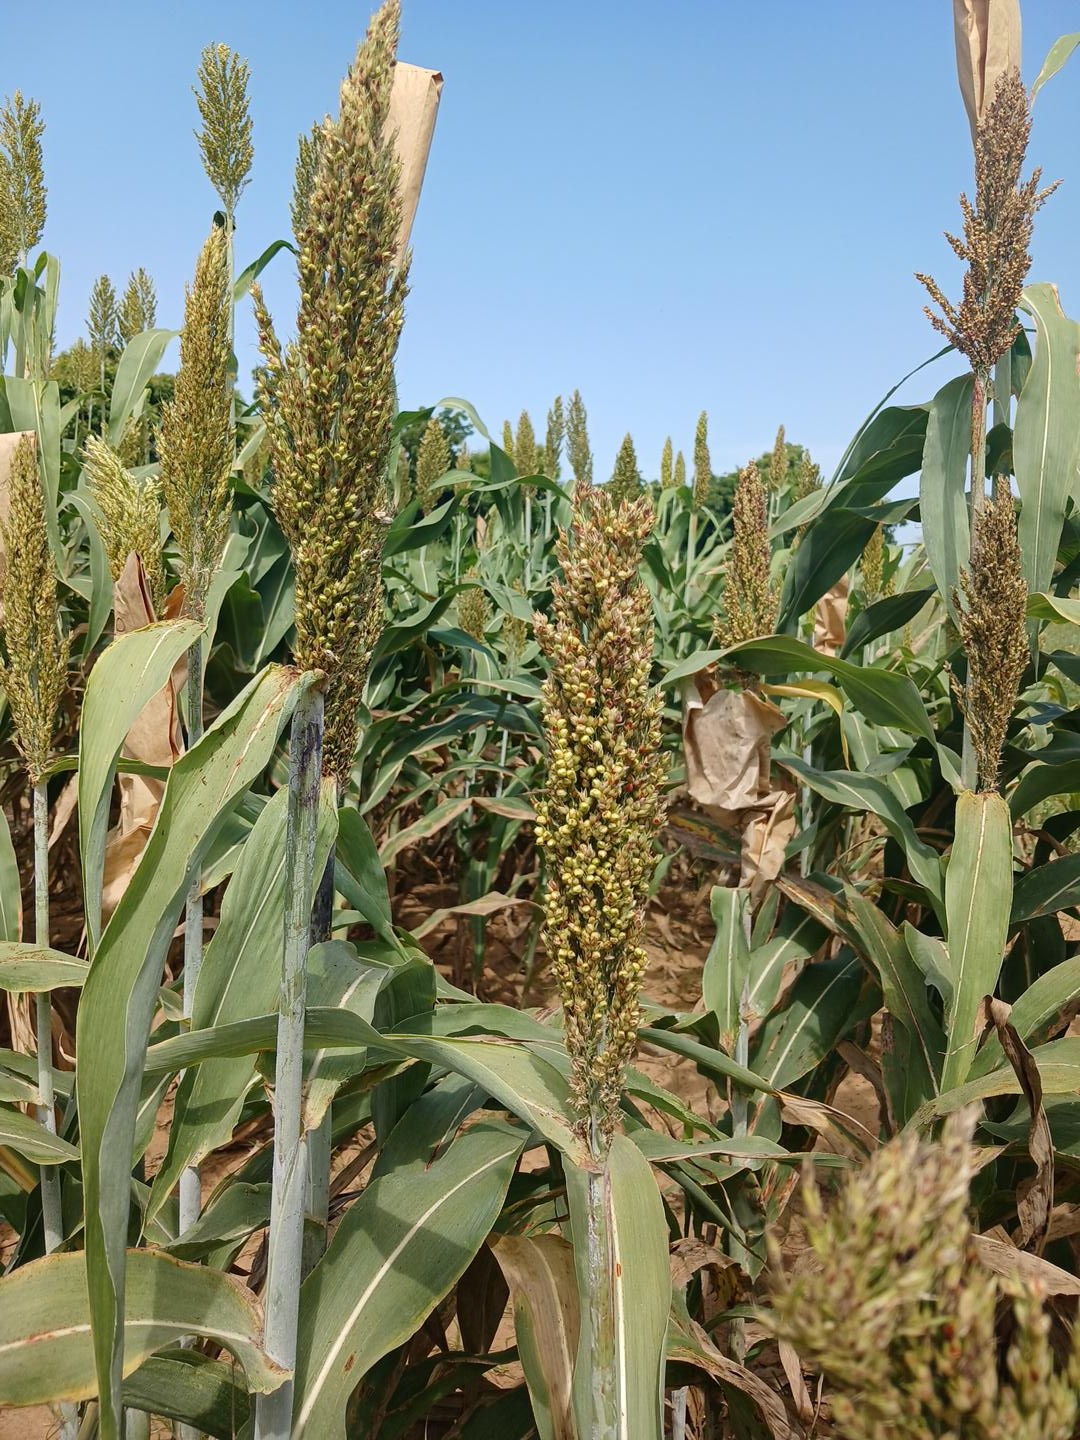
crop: sorghum
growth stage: filling grain
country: Senegal
